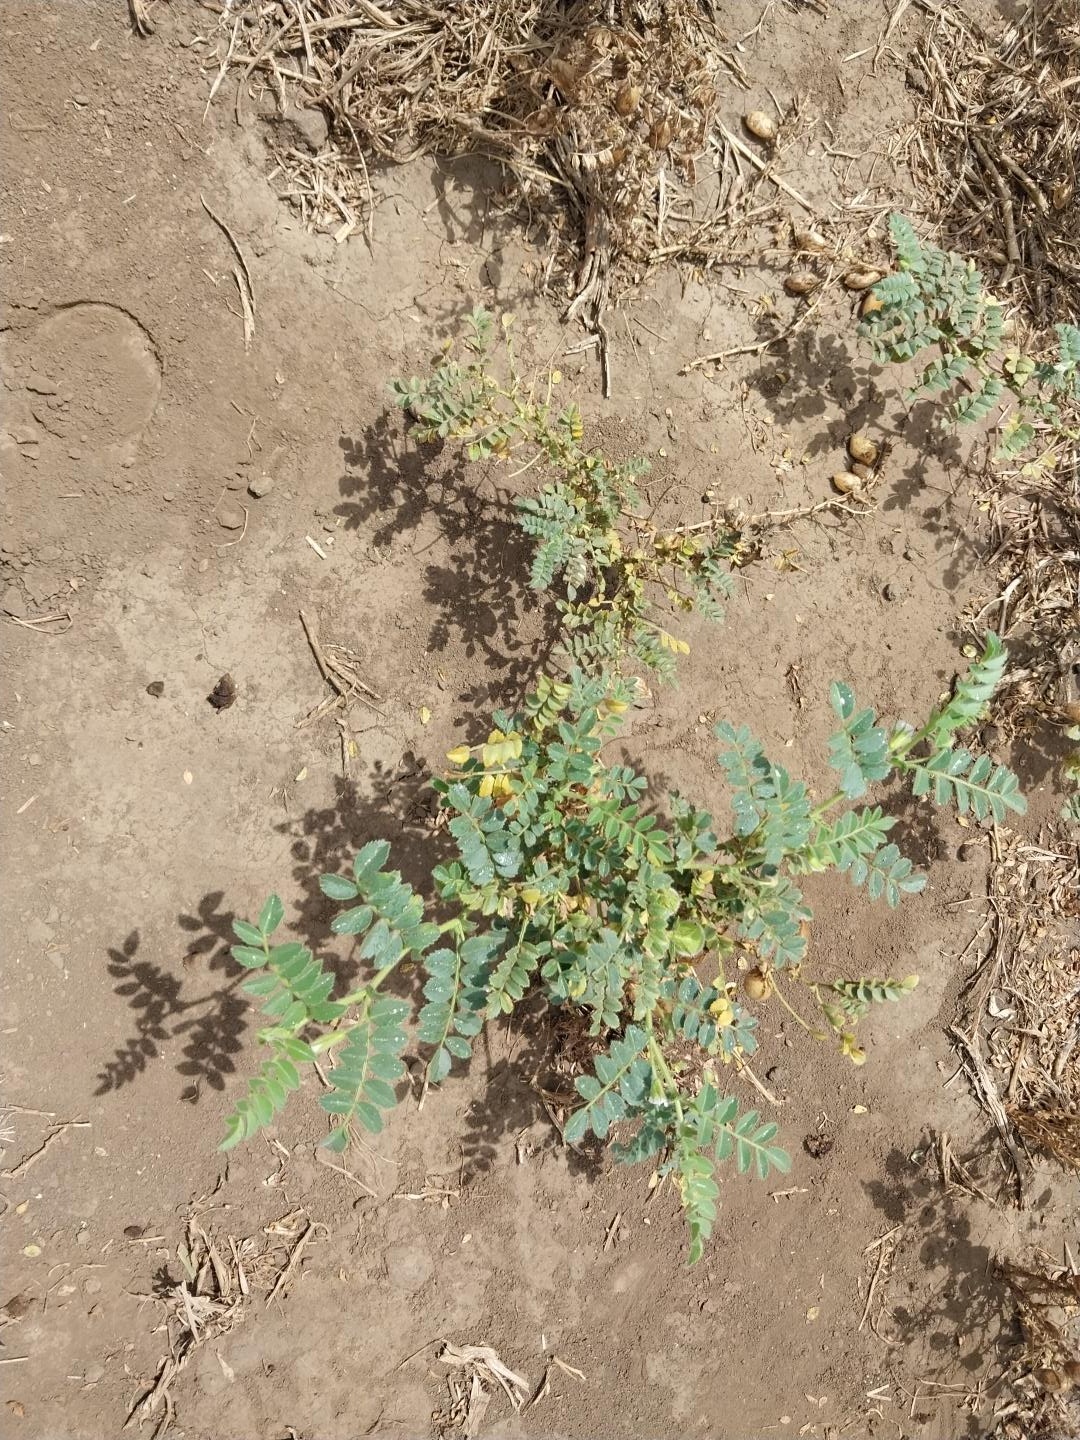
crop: chickpea
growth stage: development pod
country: Tanzania
